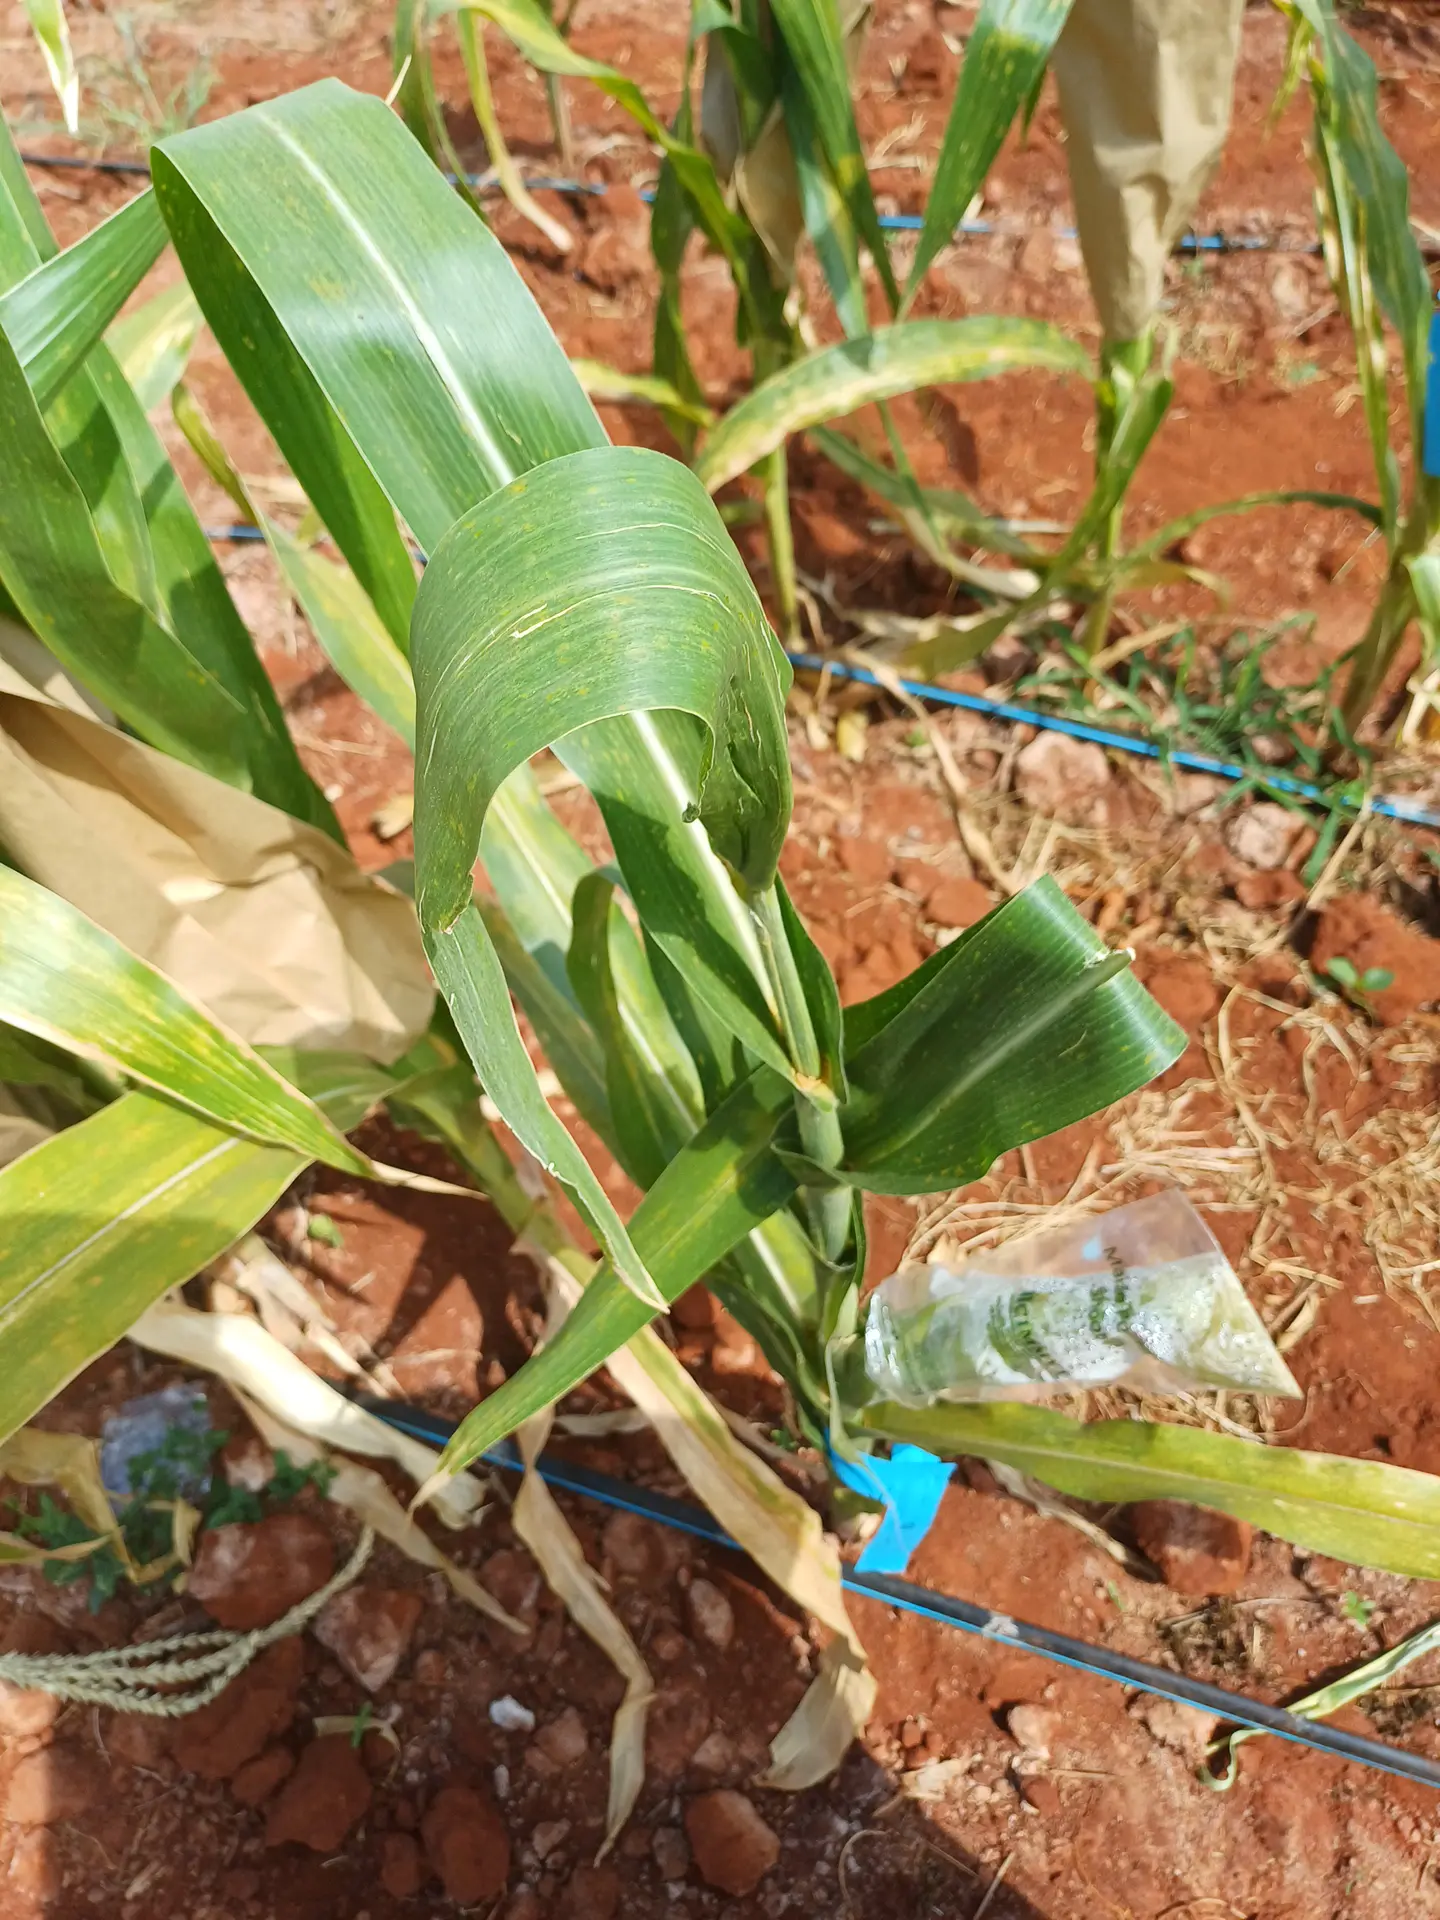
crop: maize
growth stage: flowering
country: Kenya
